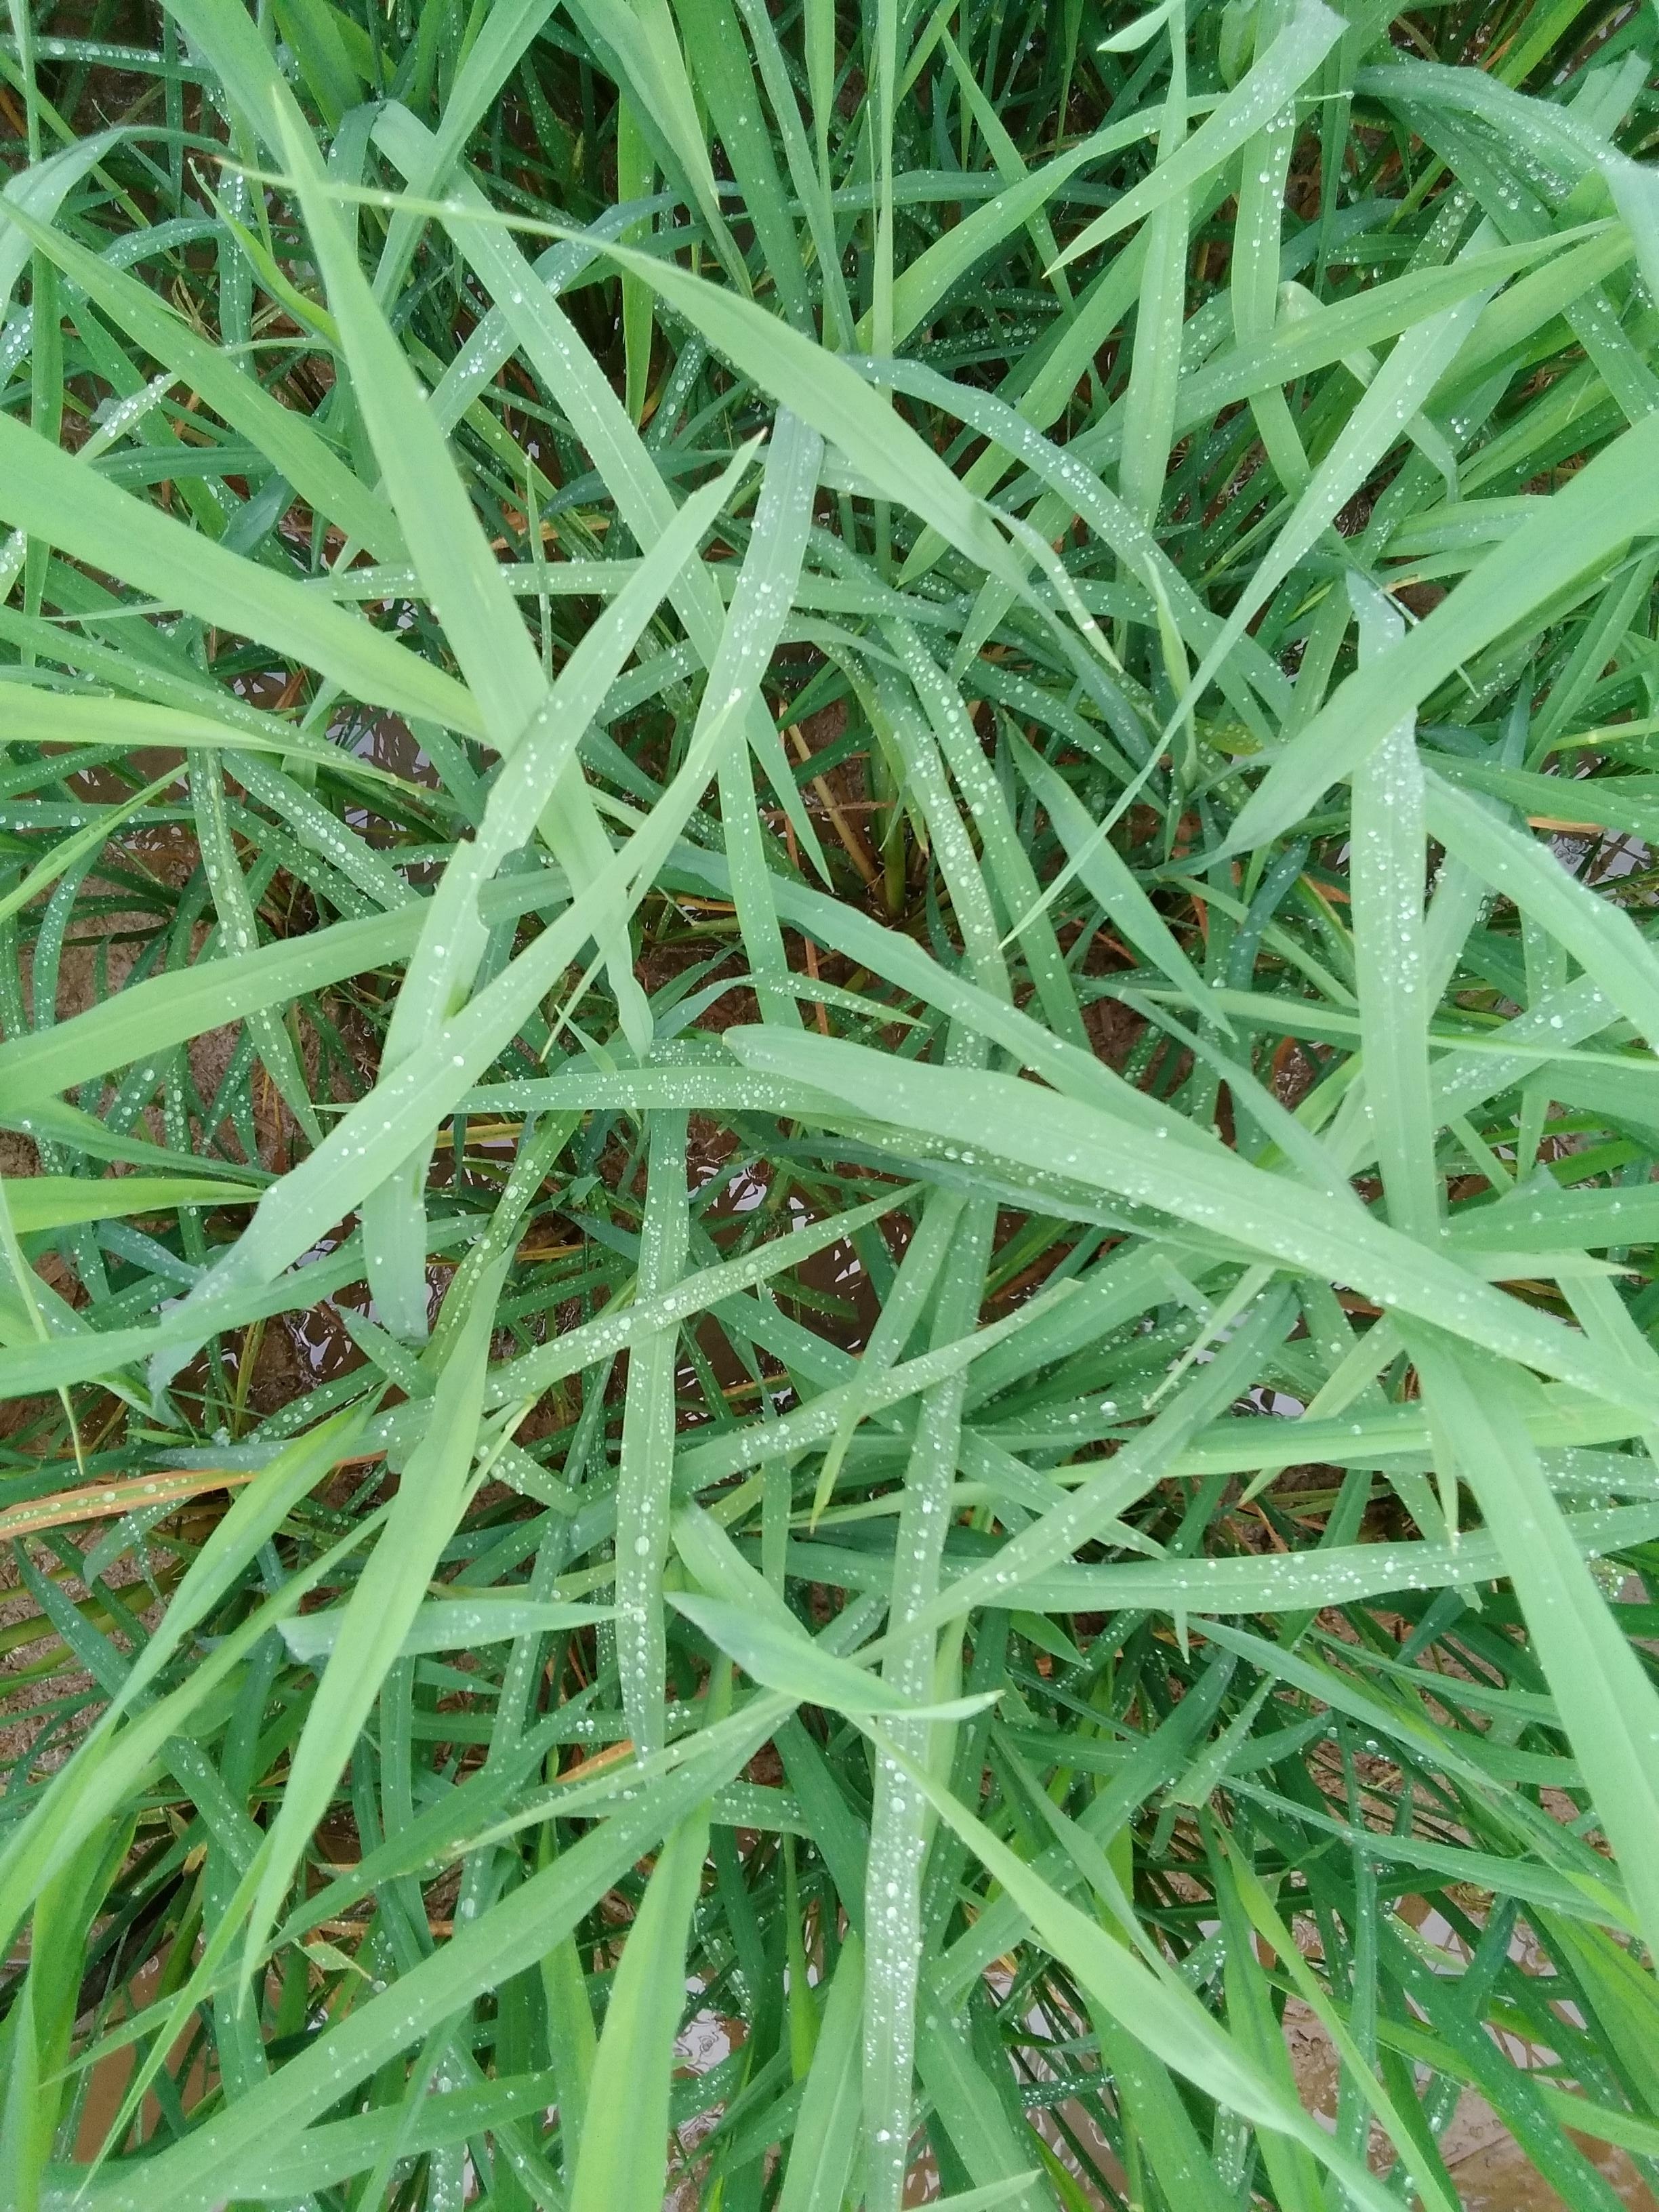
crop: rice
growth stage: elongation stem
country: Nigeria
